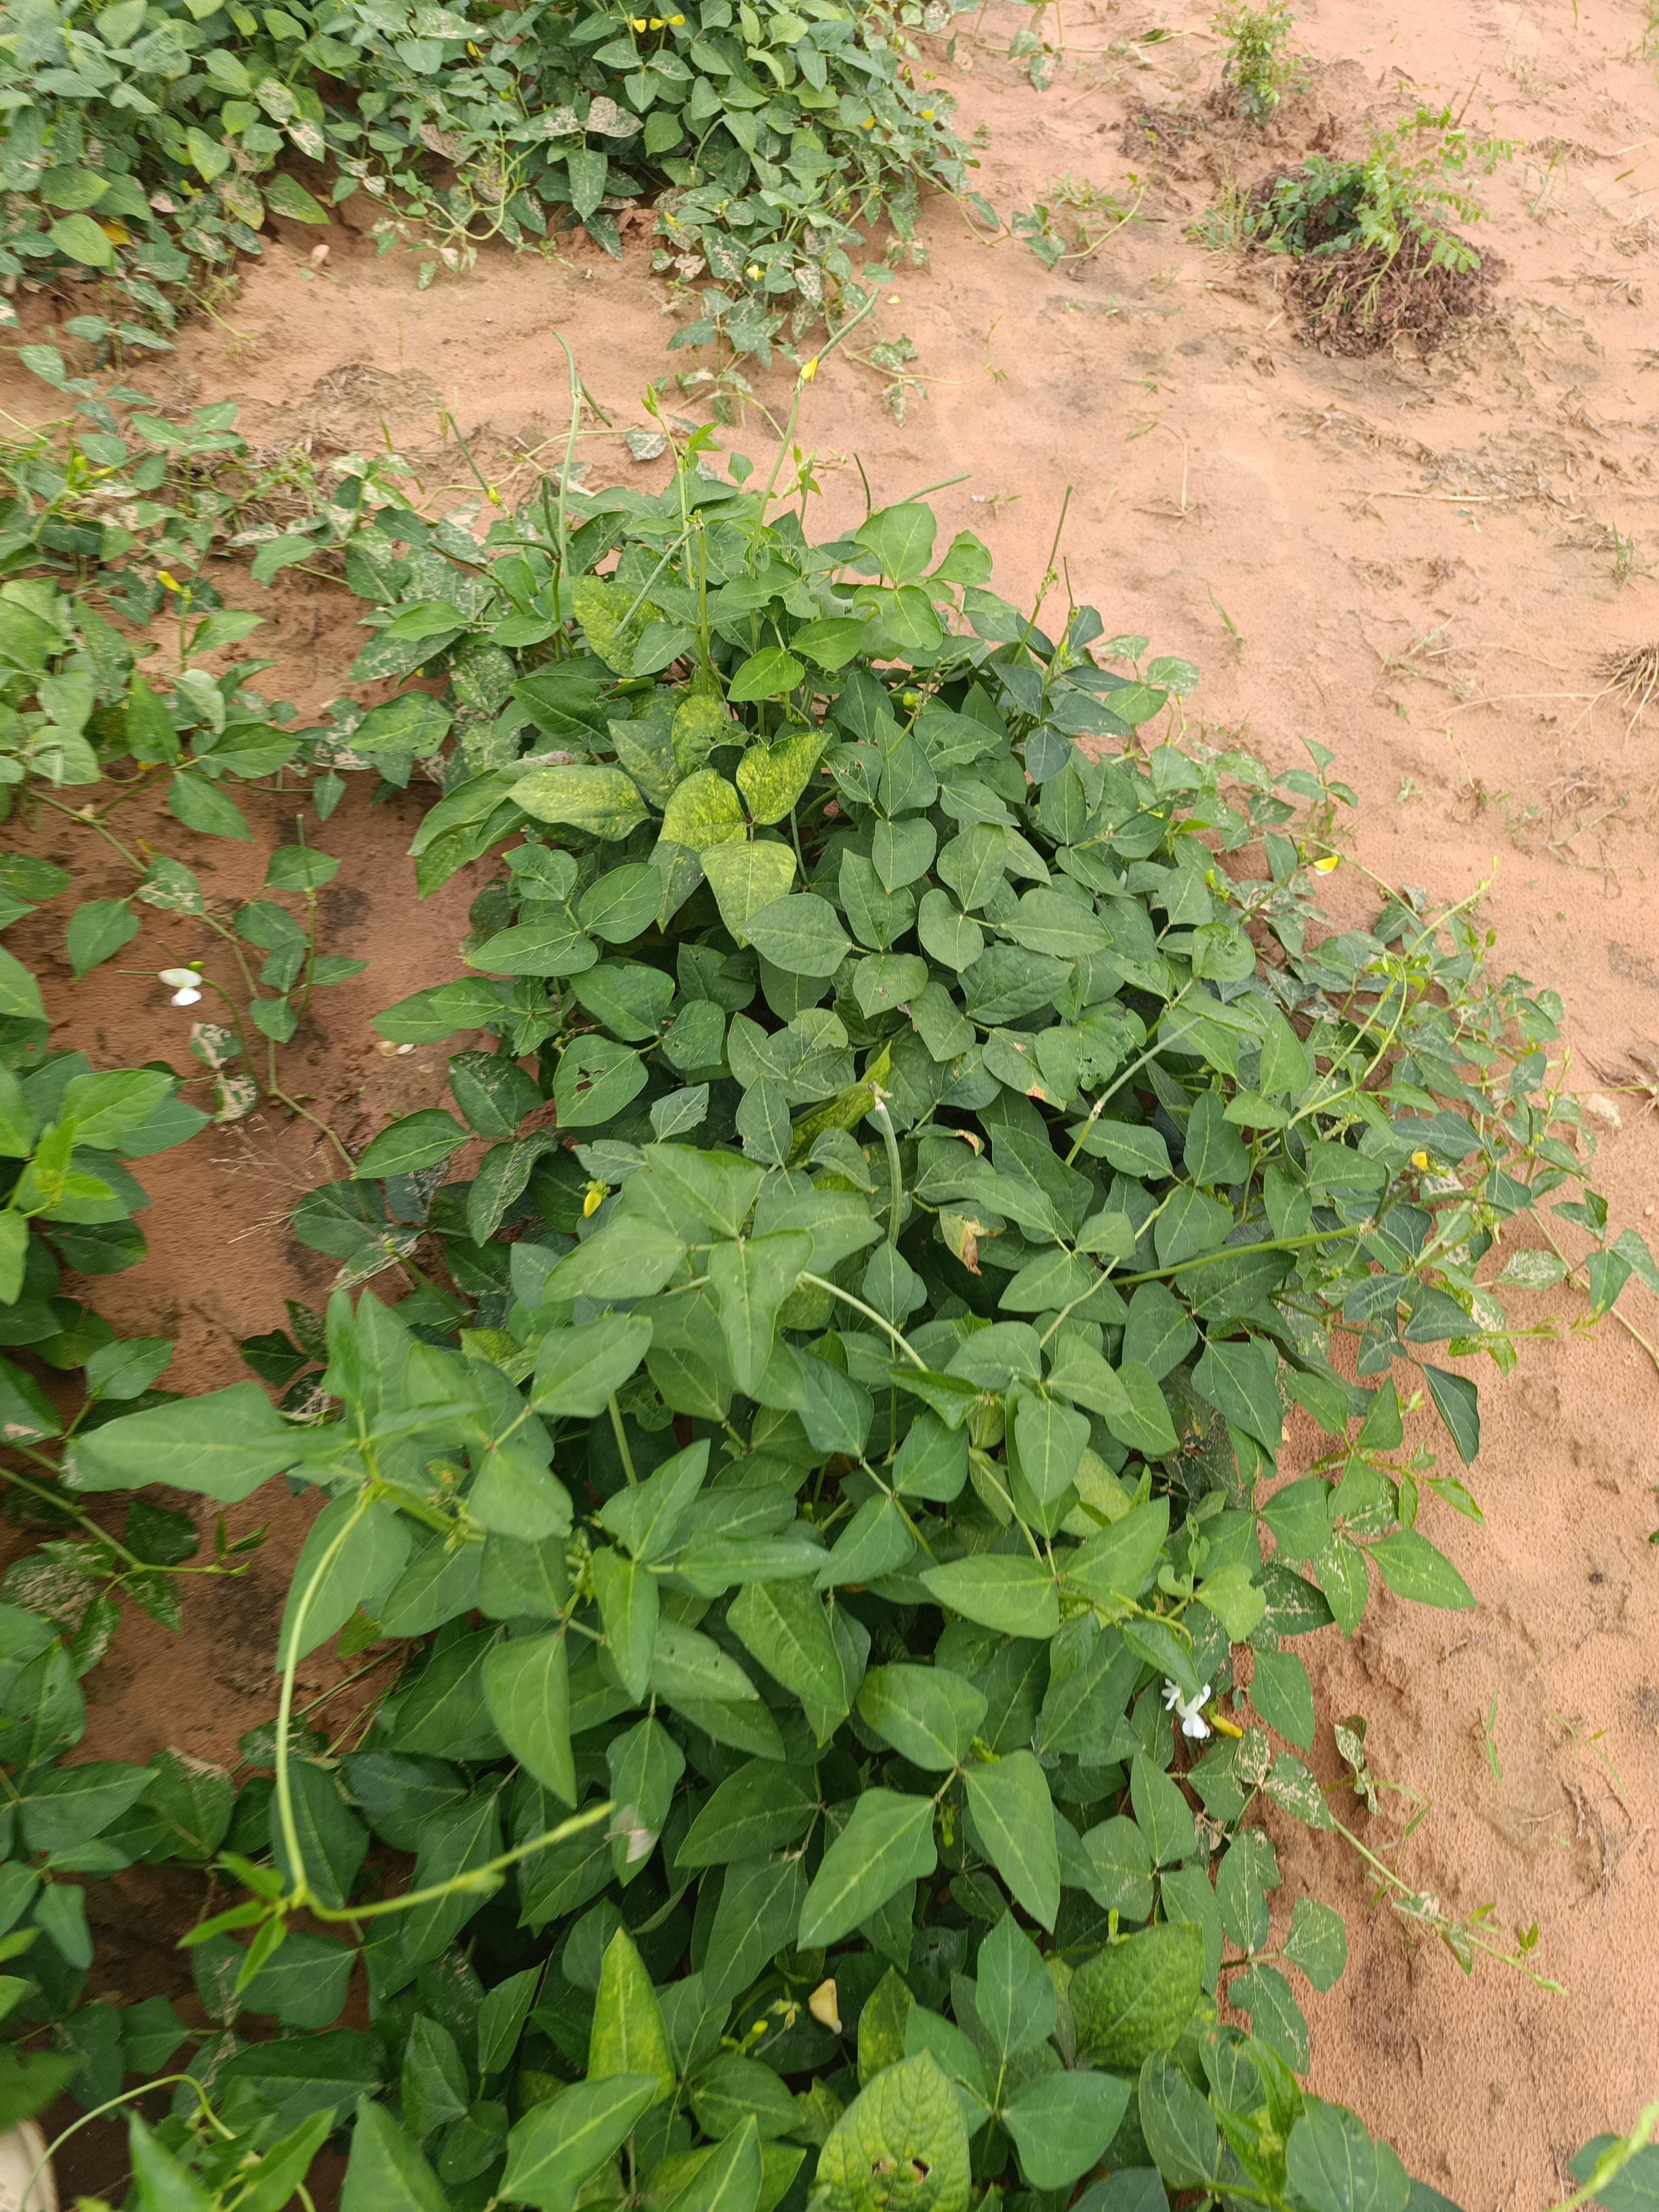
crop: cowpea
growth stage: development pod
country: Nigeria
